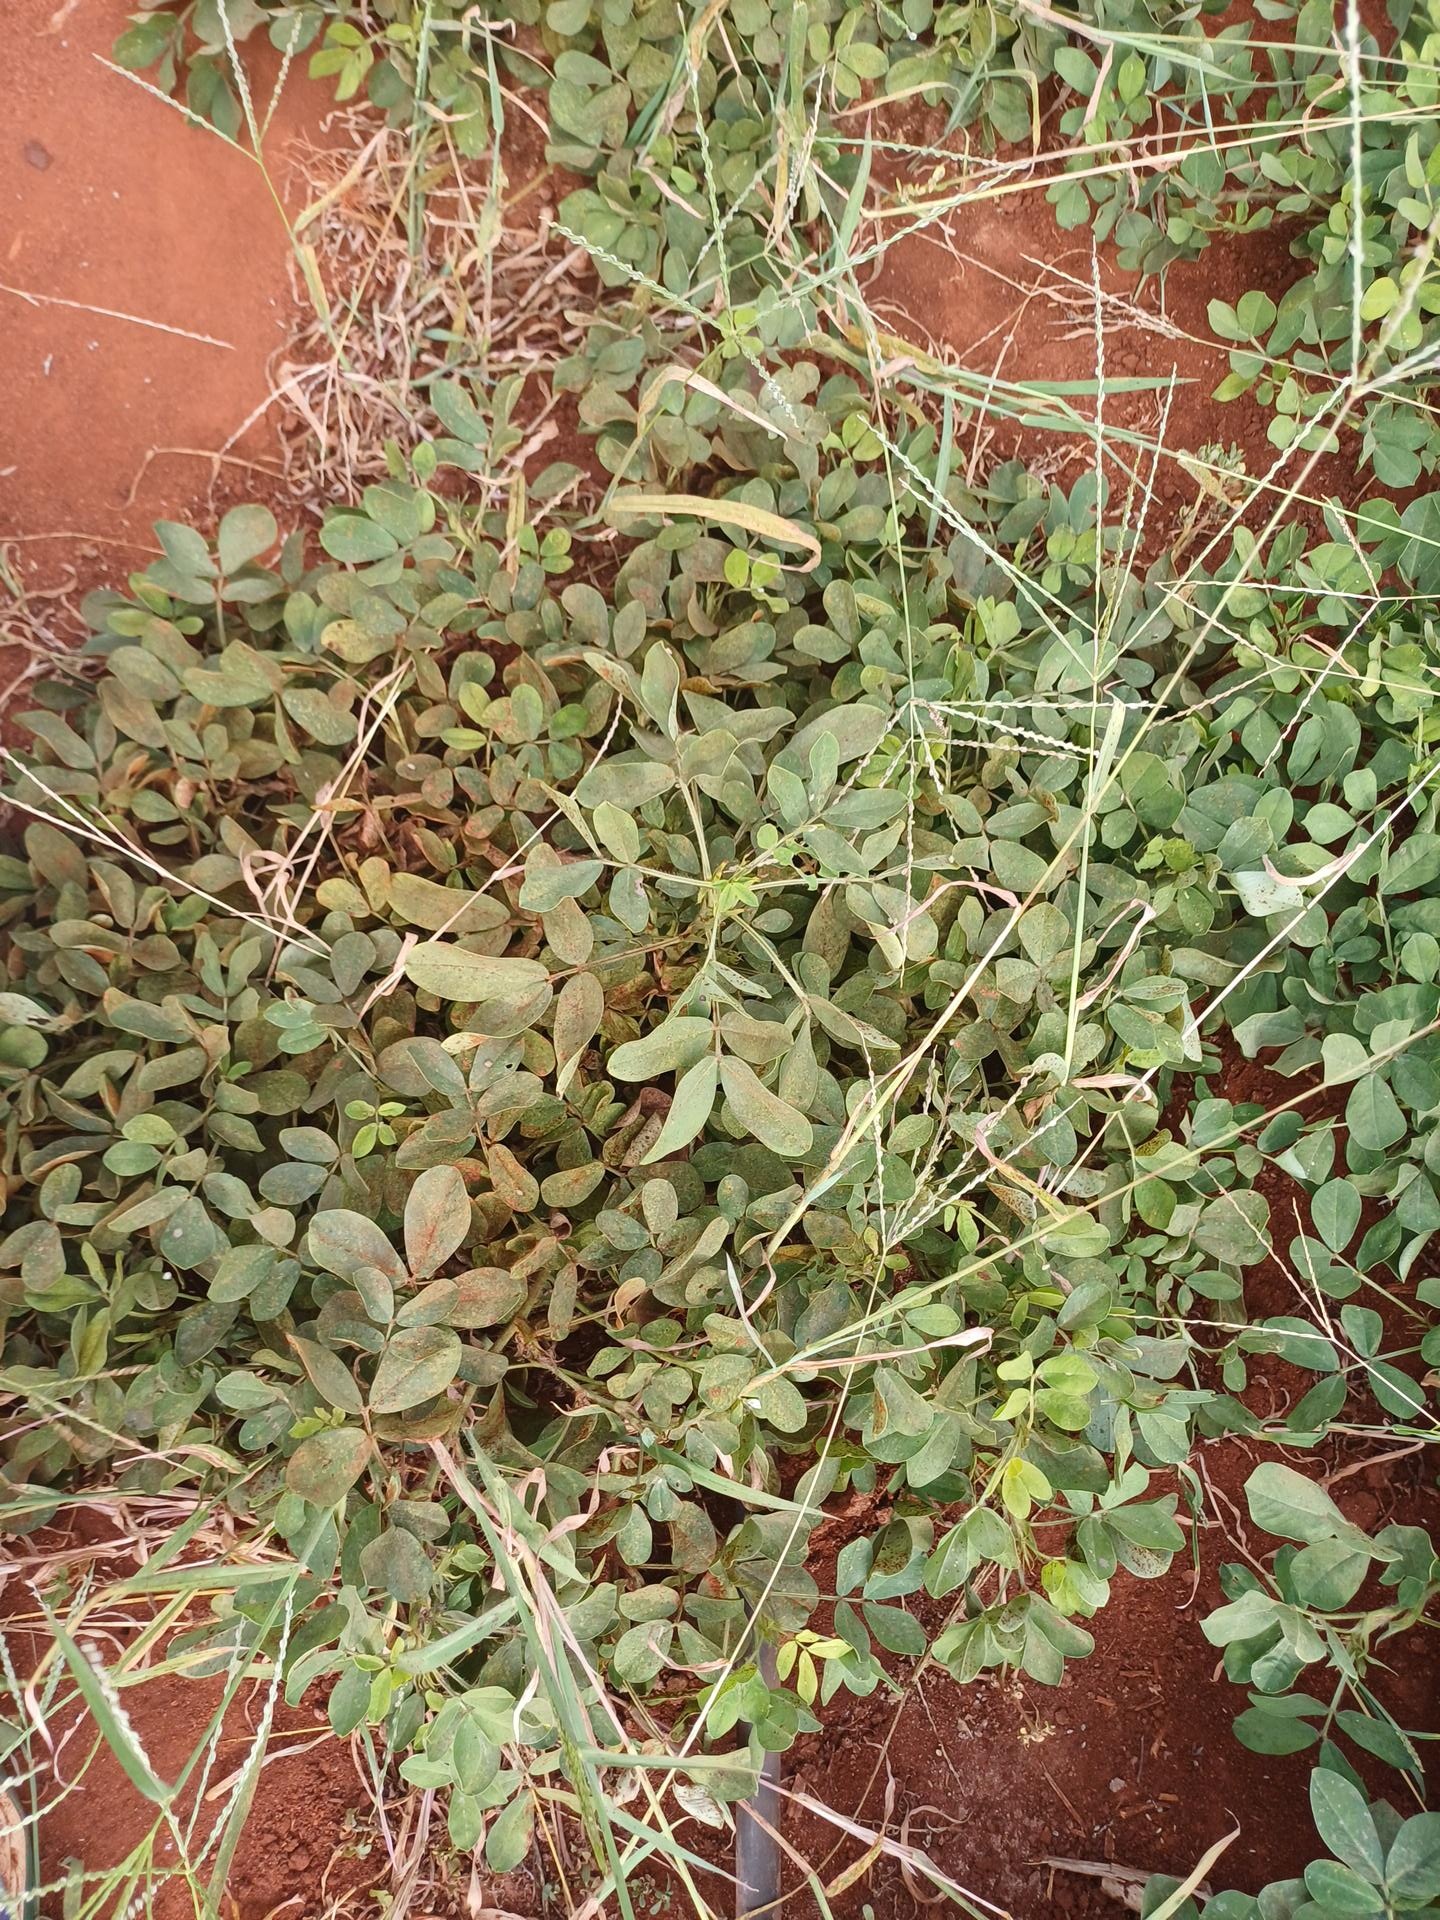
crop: groundnut
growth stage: maturity
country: Kenya
